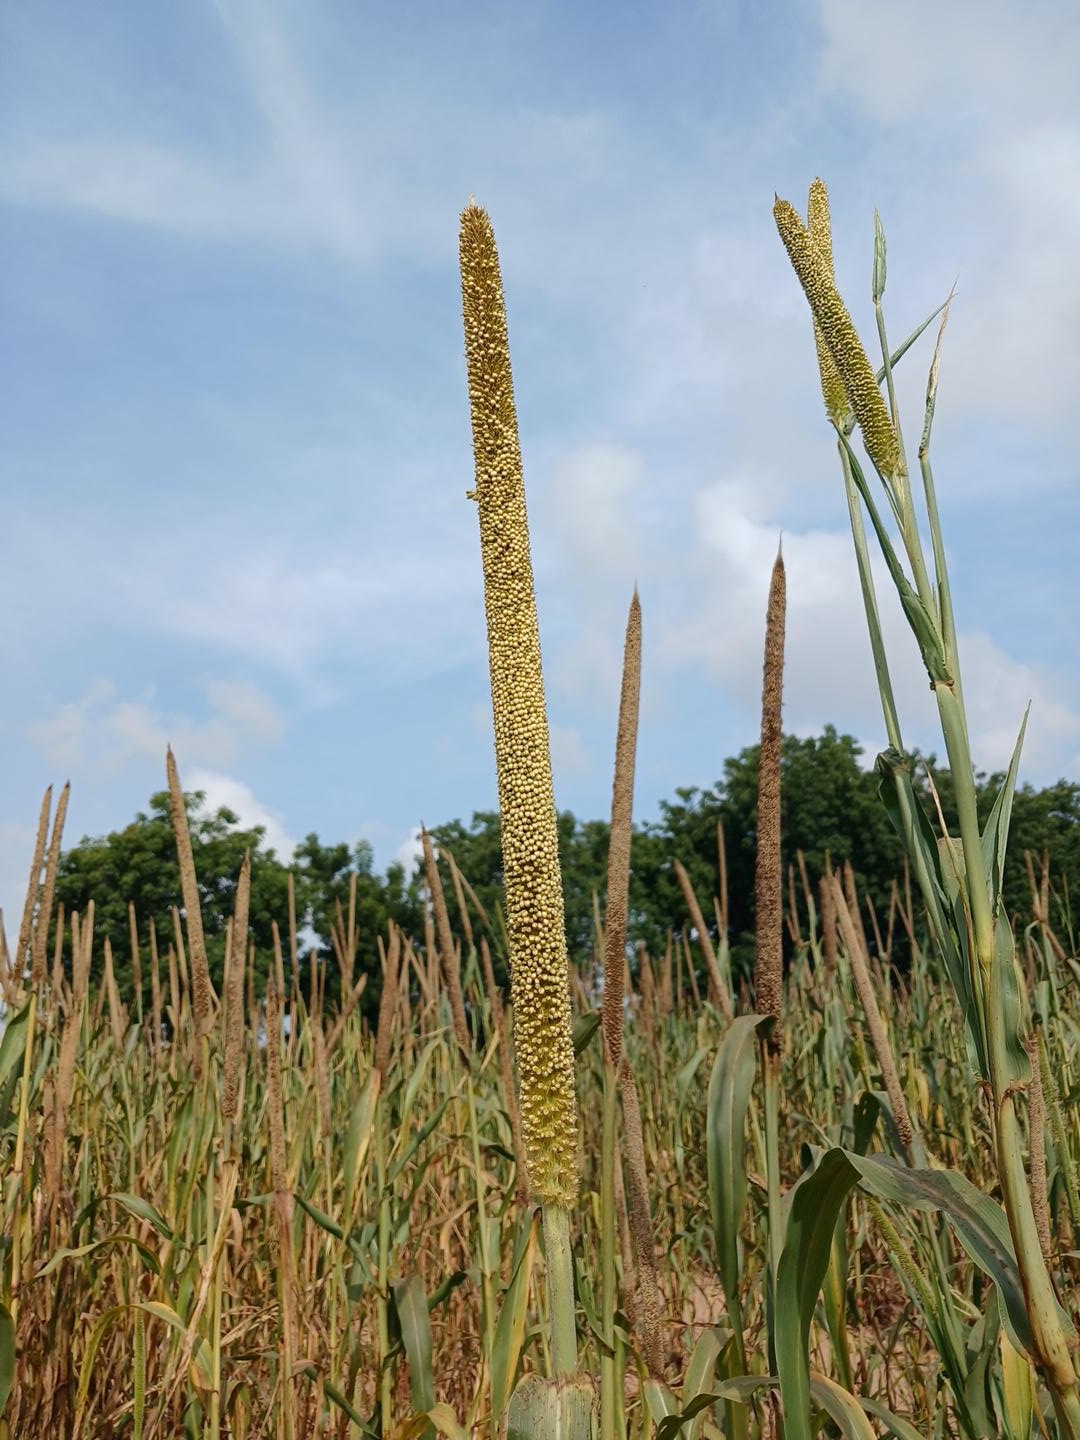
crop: pearl millet
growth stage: filling grain
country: Senegal
